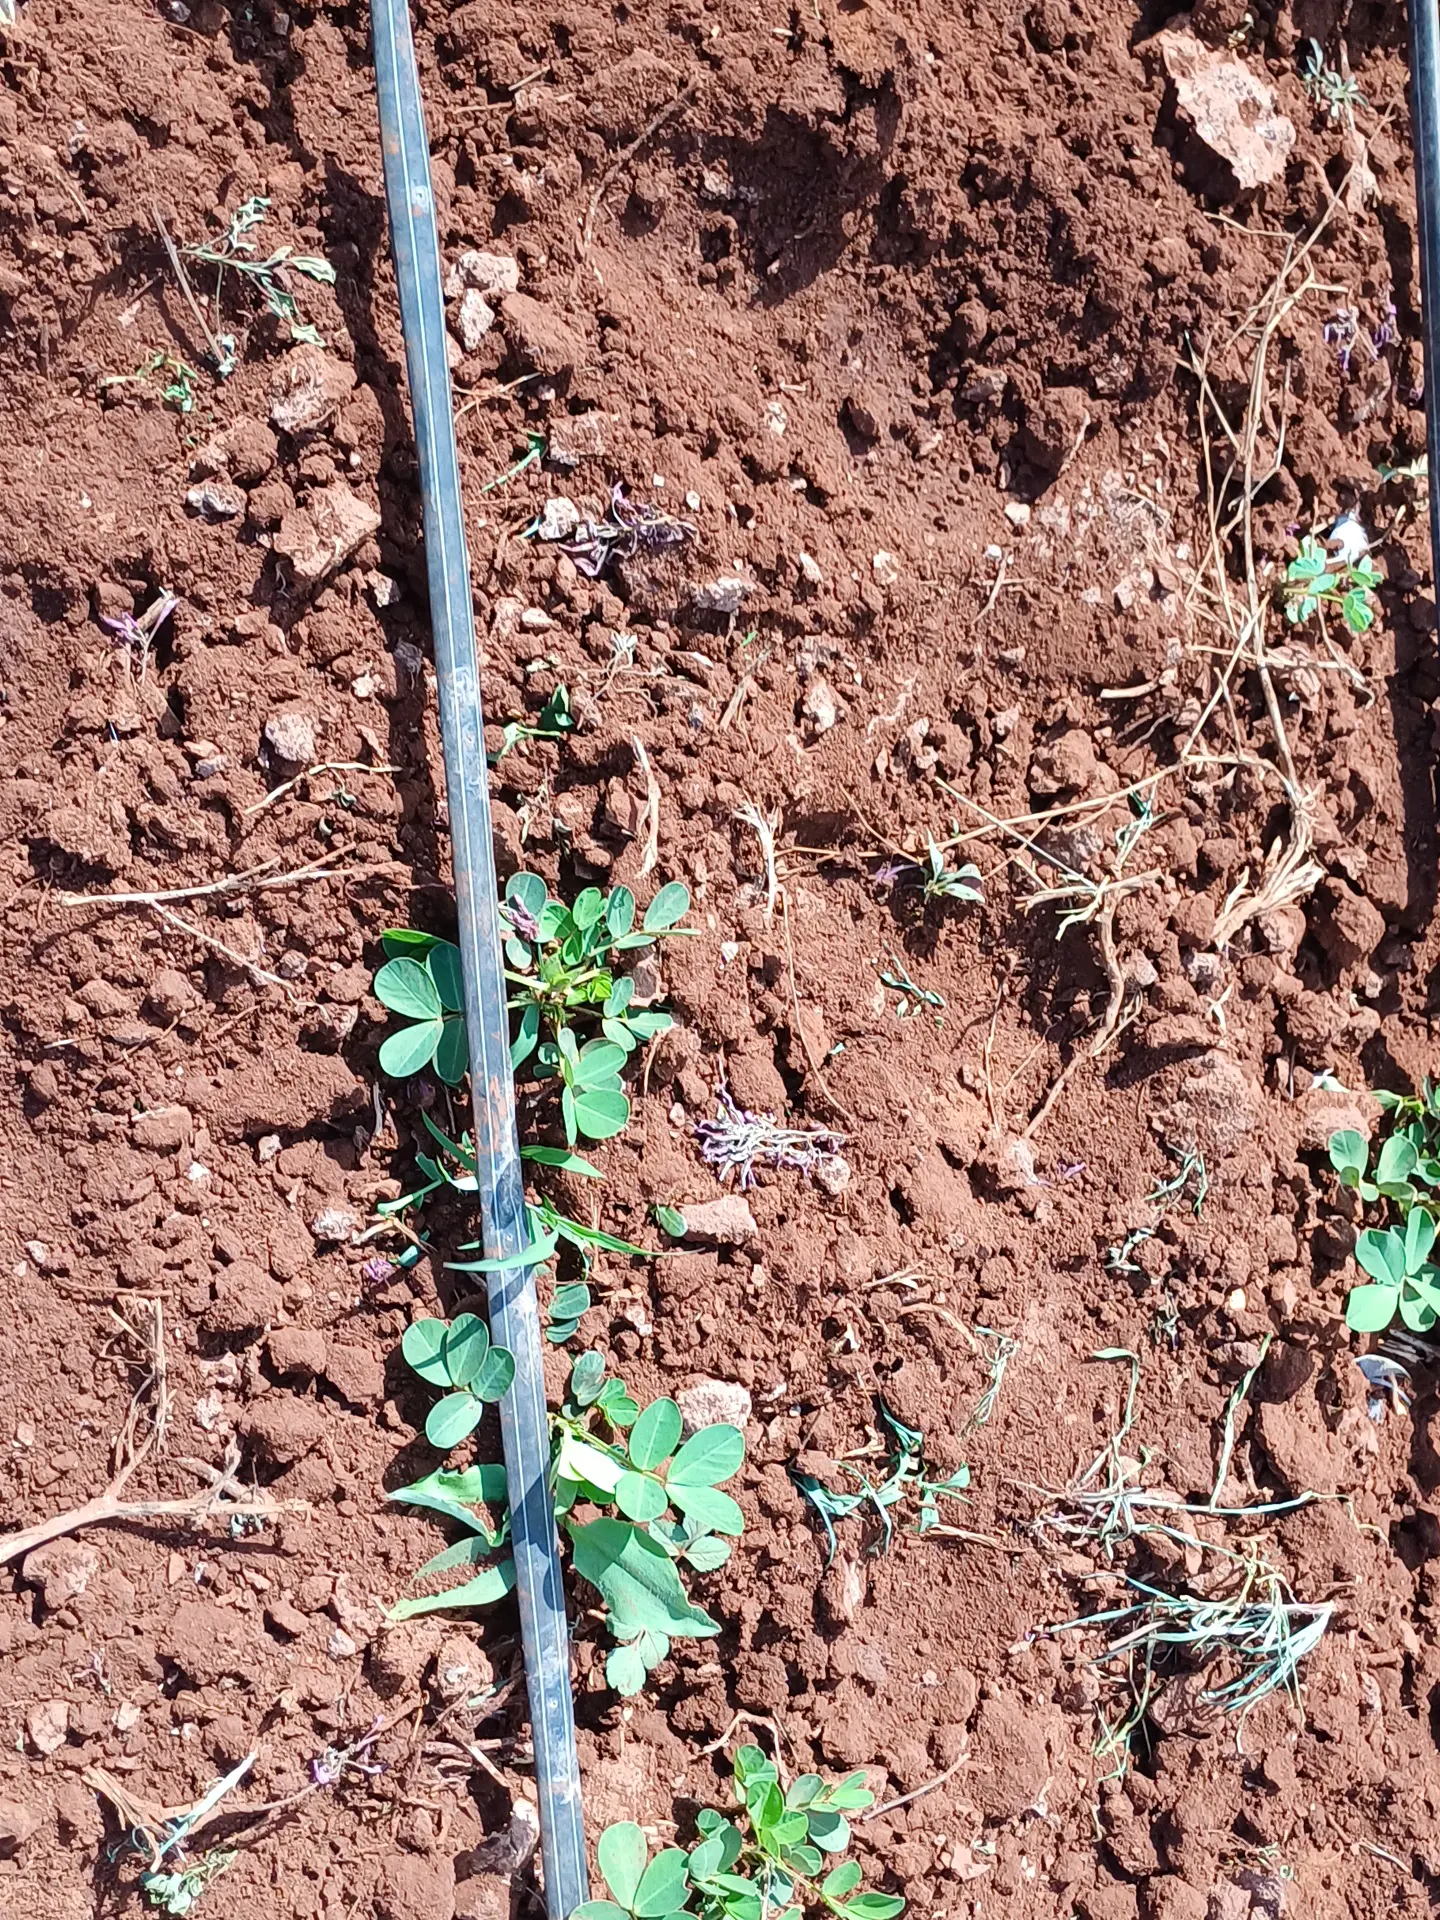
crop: groundnut
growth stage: vegetative
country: Kenya
